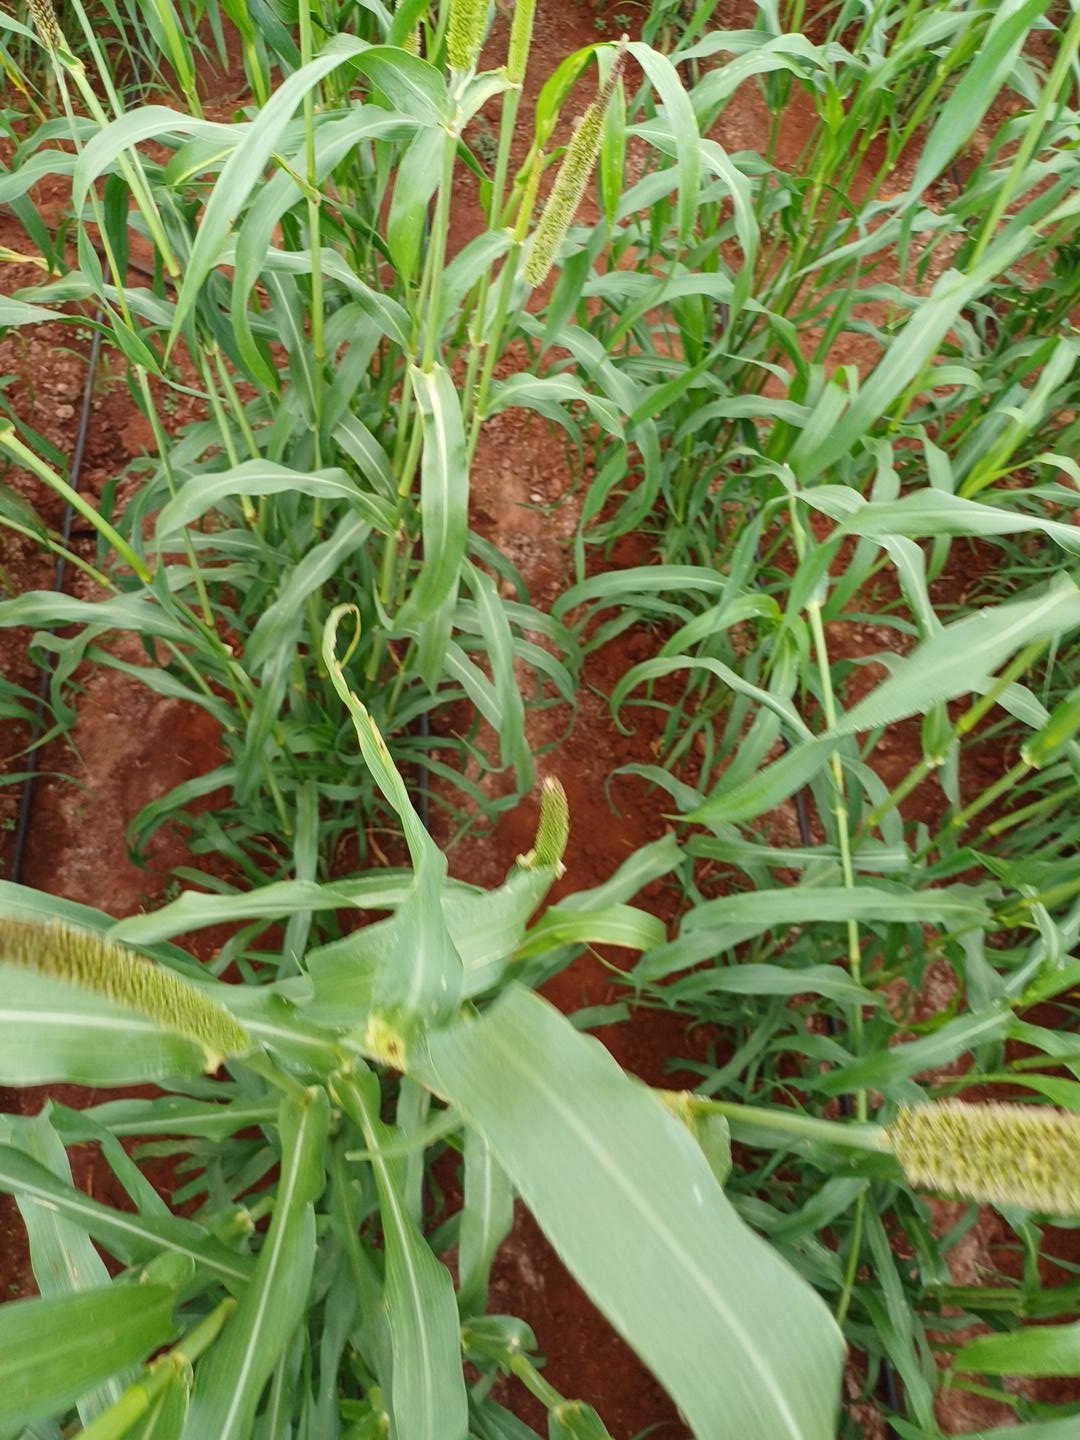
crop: pearl millet
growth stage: flowering
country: Kenya
